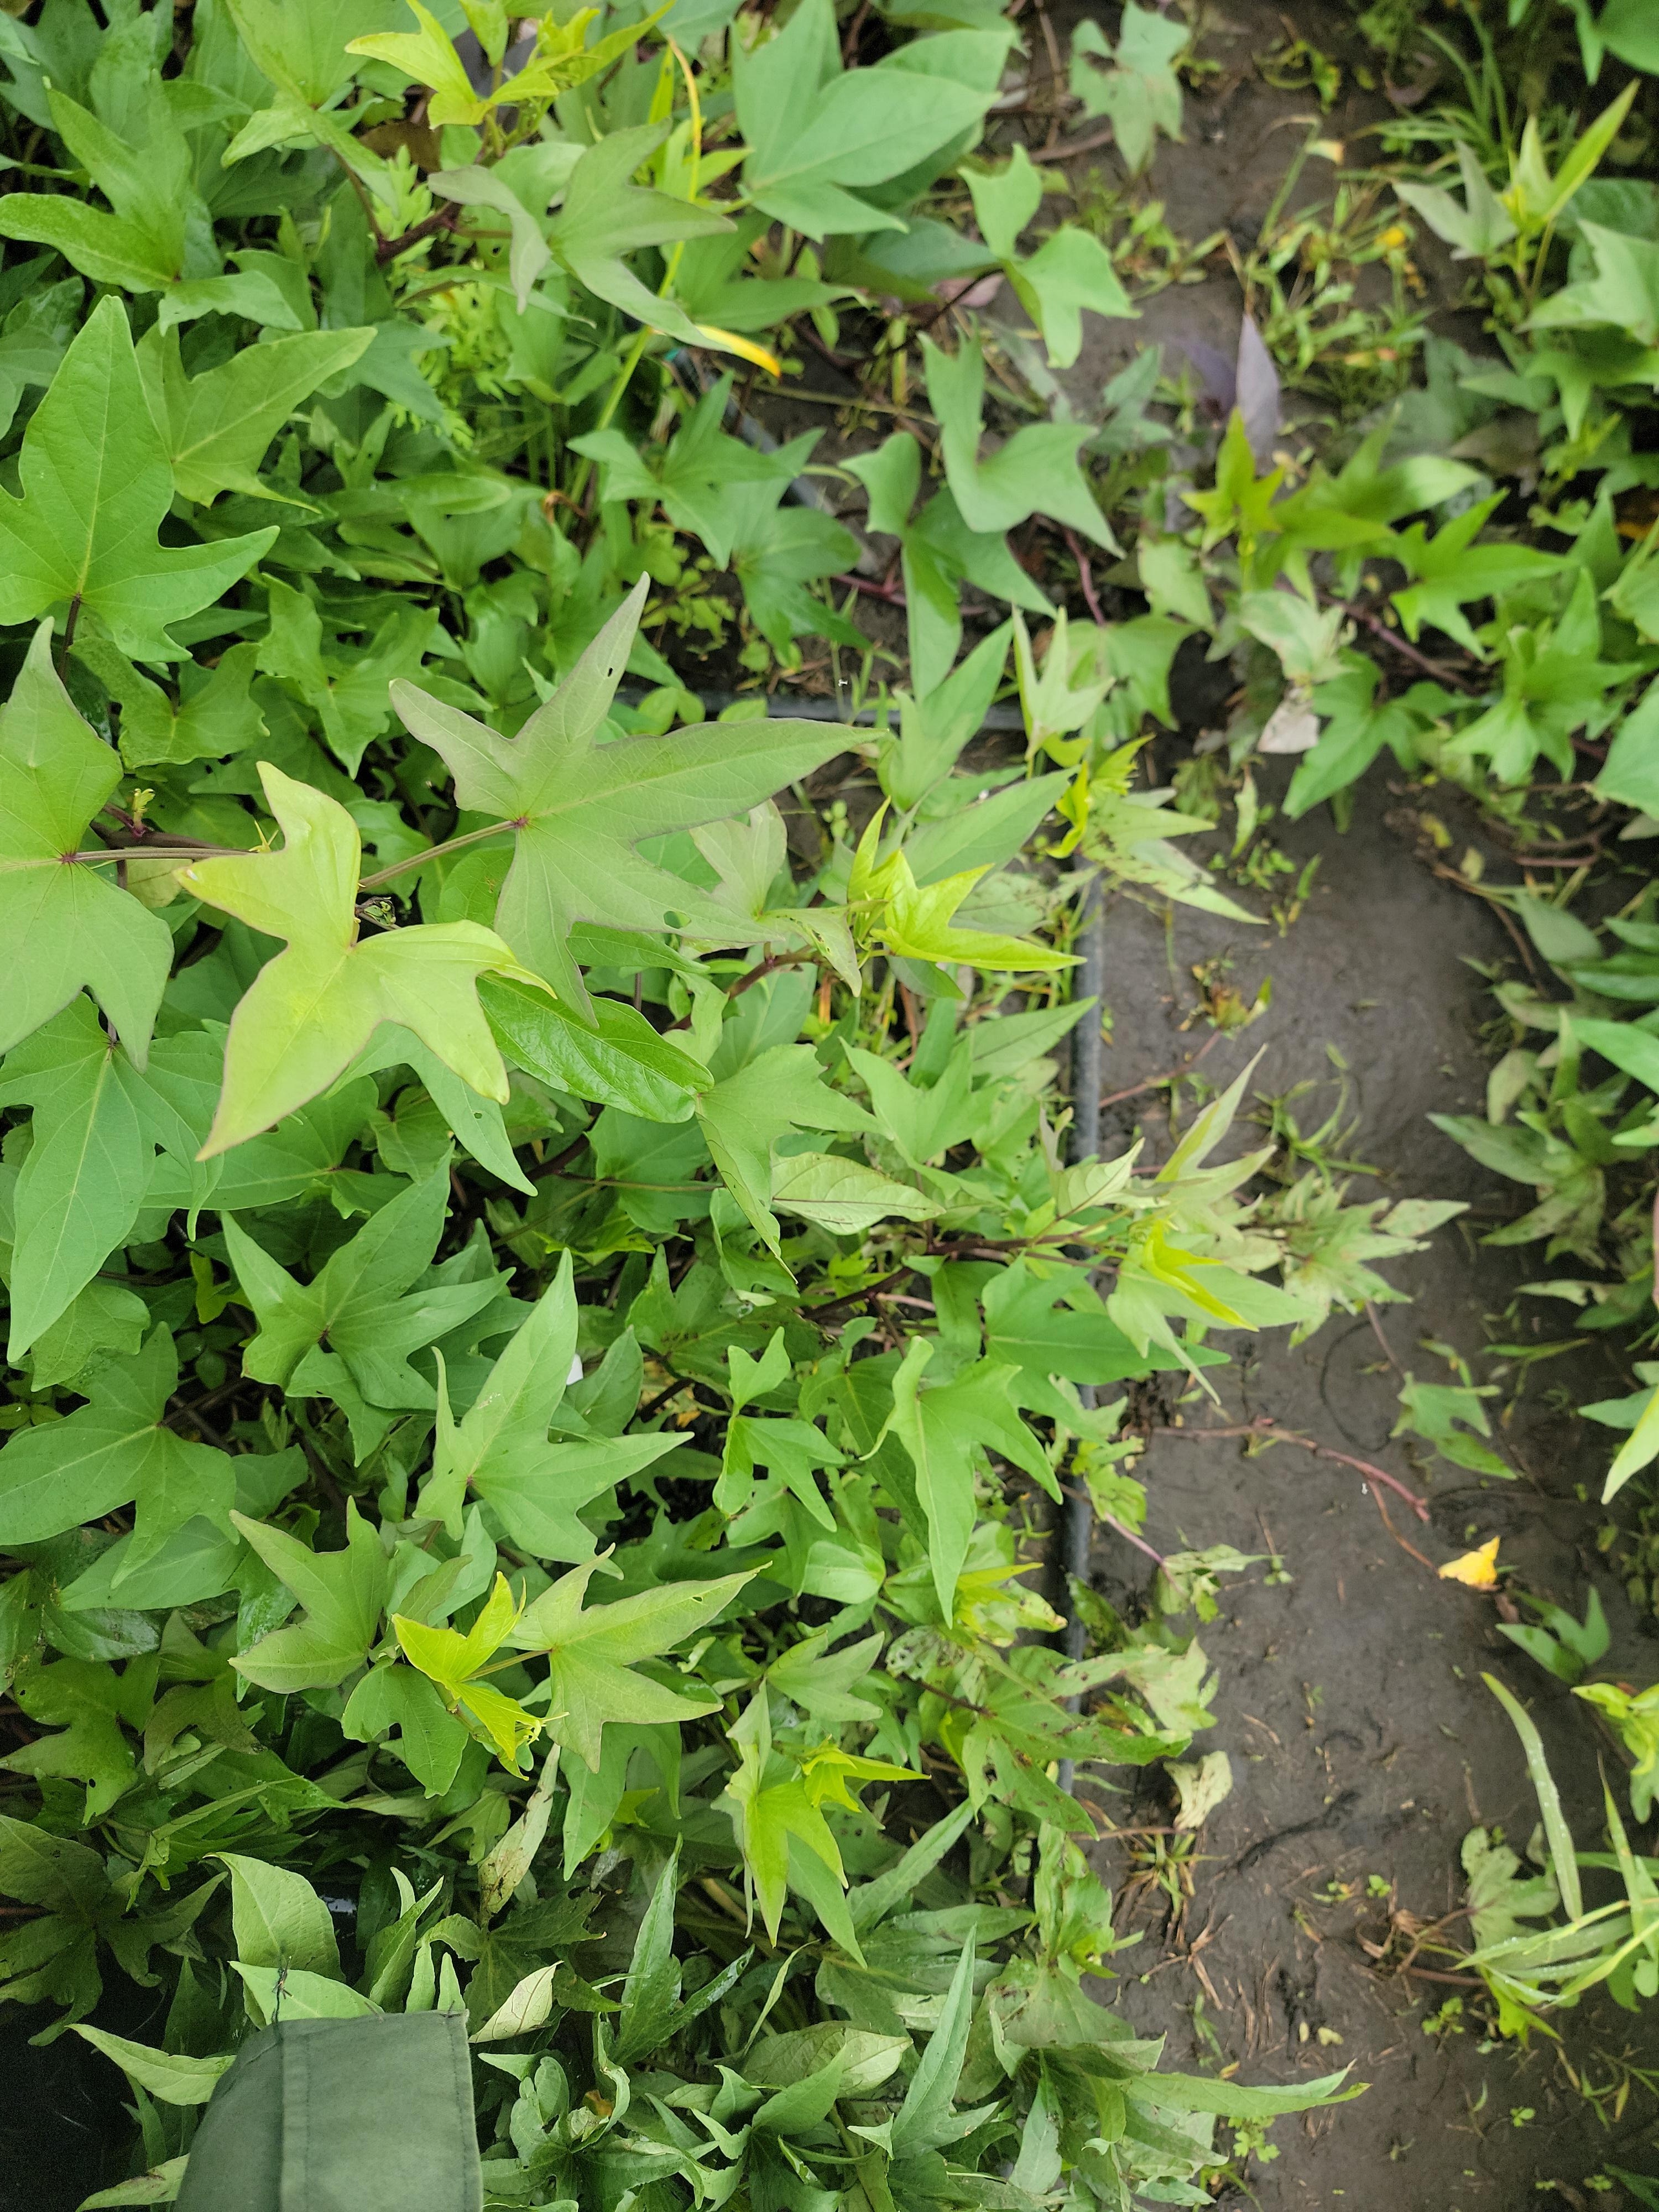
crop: sweet potato
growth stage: vegetative
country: Tanzania
